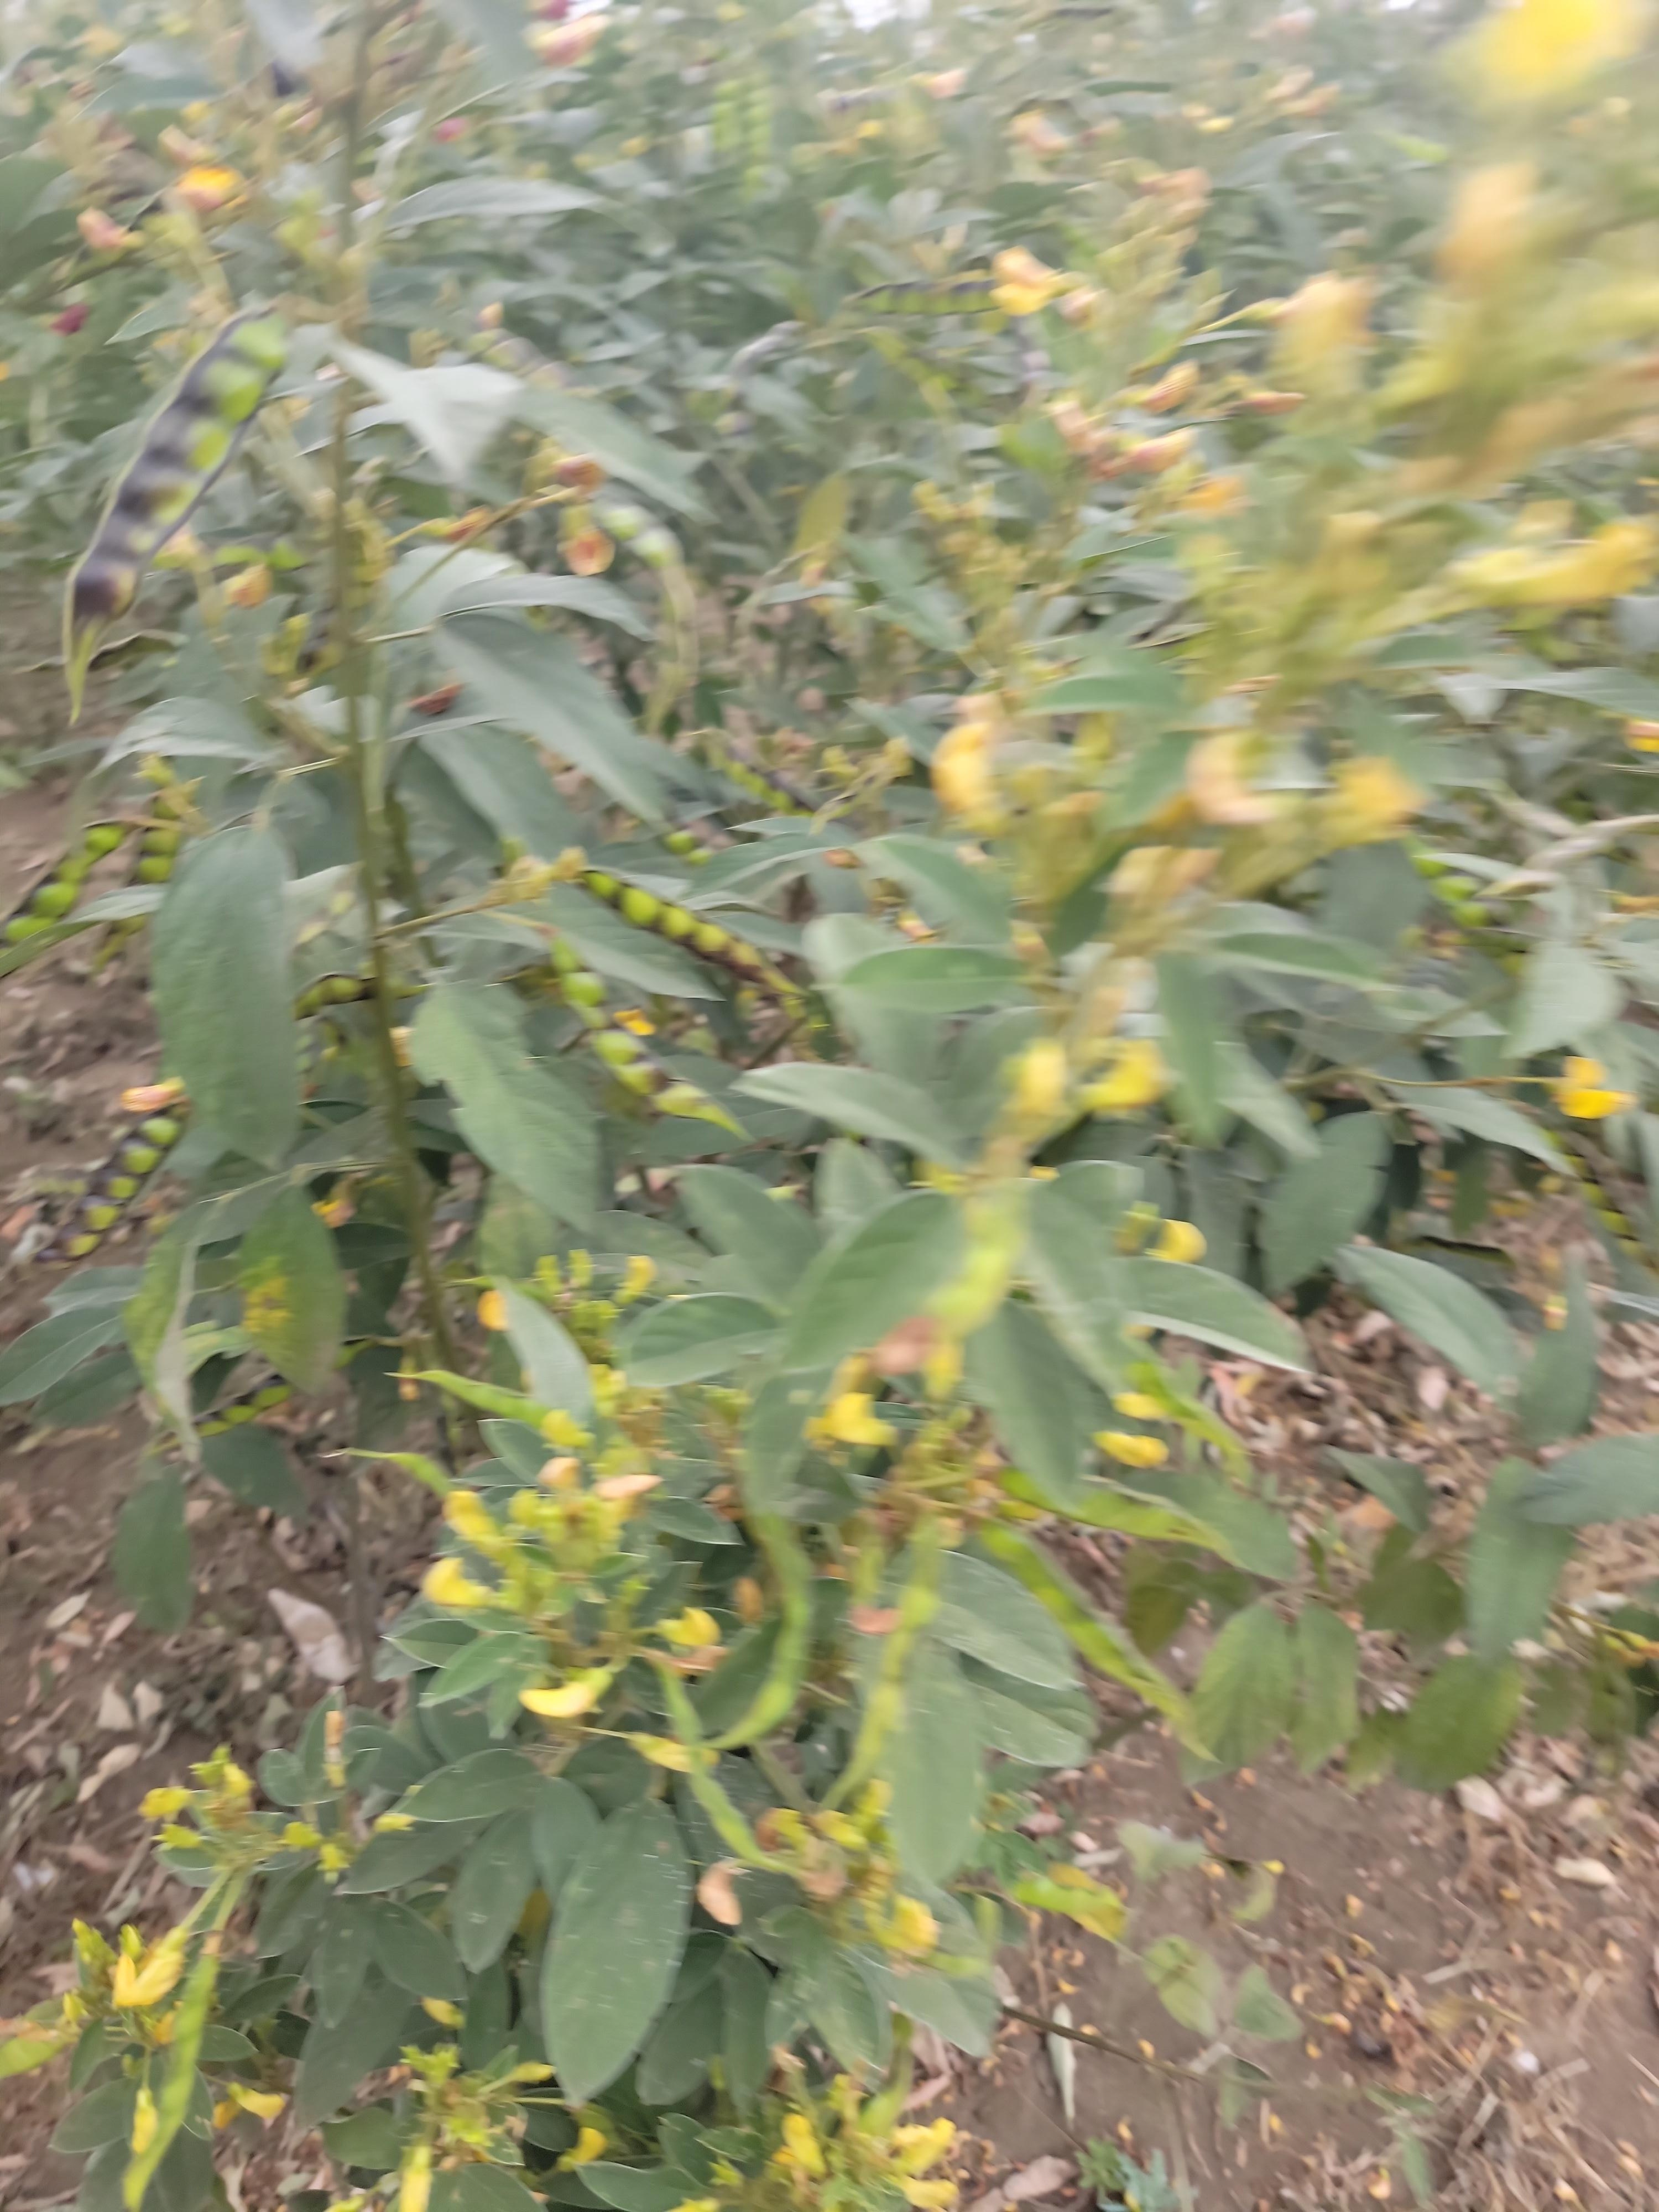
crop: sweet potato
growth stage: flowering
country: Tanzania
